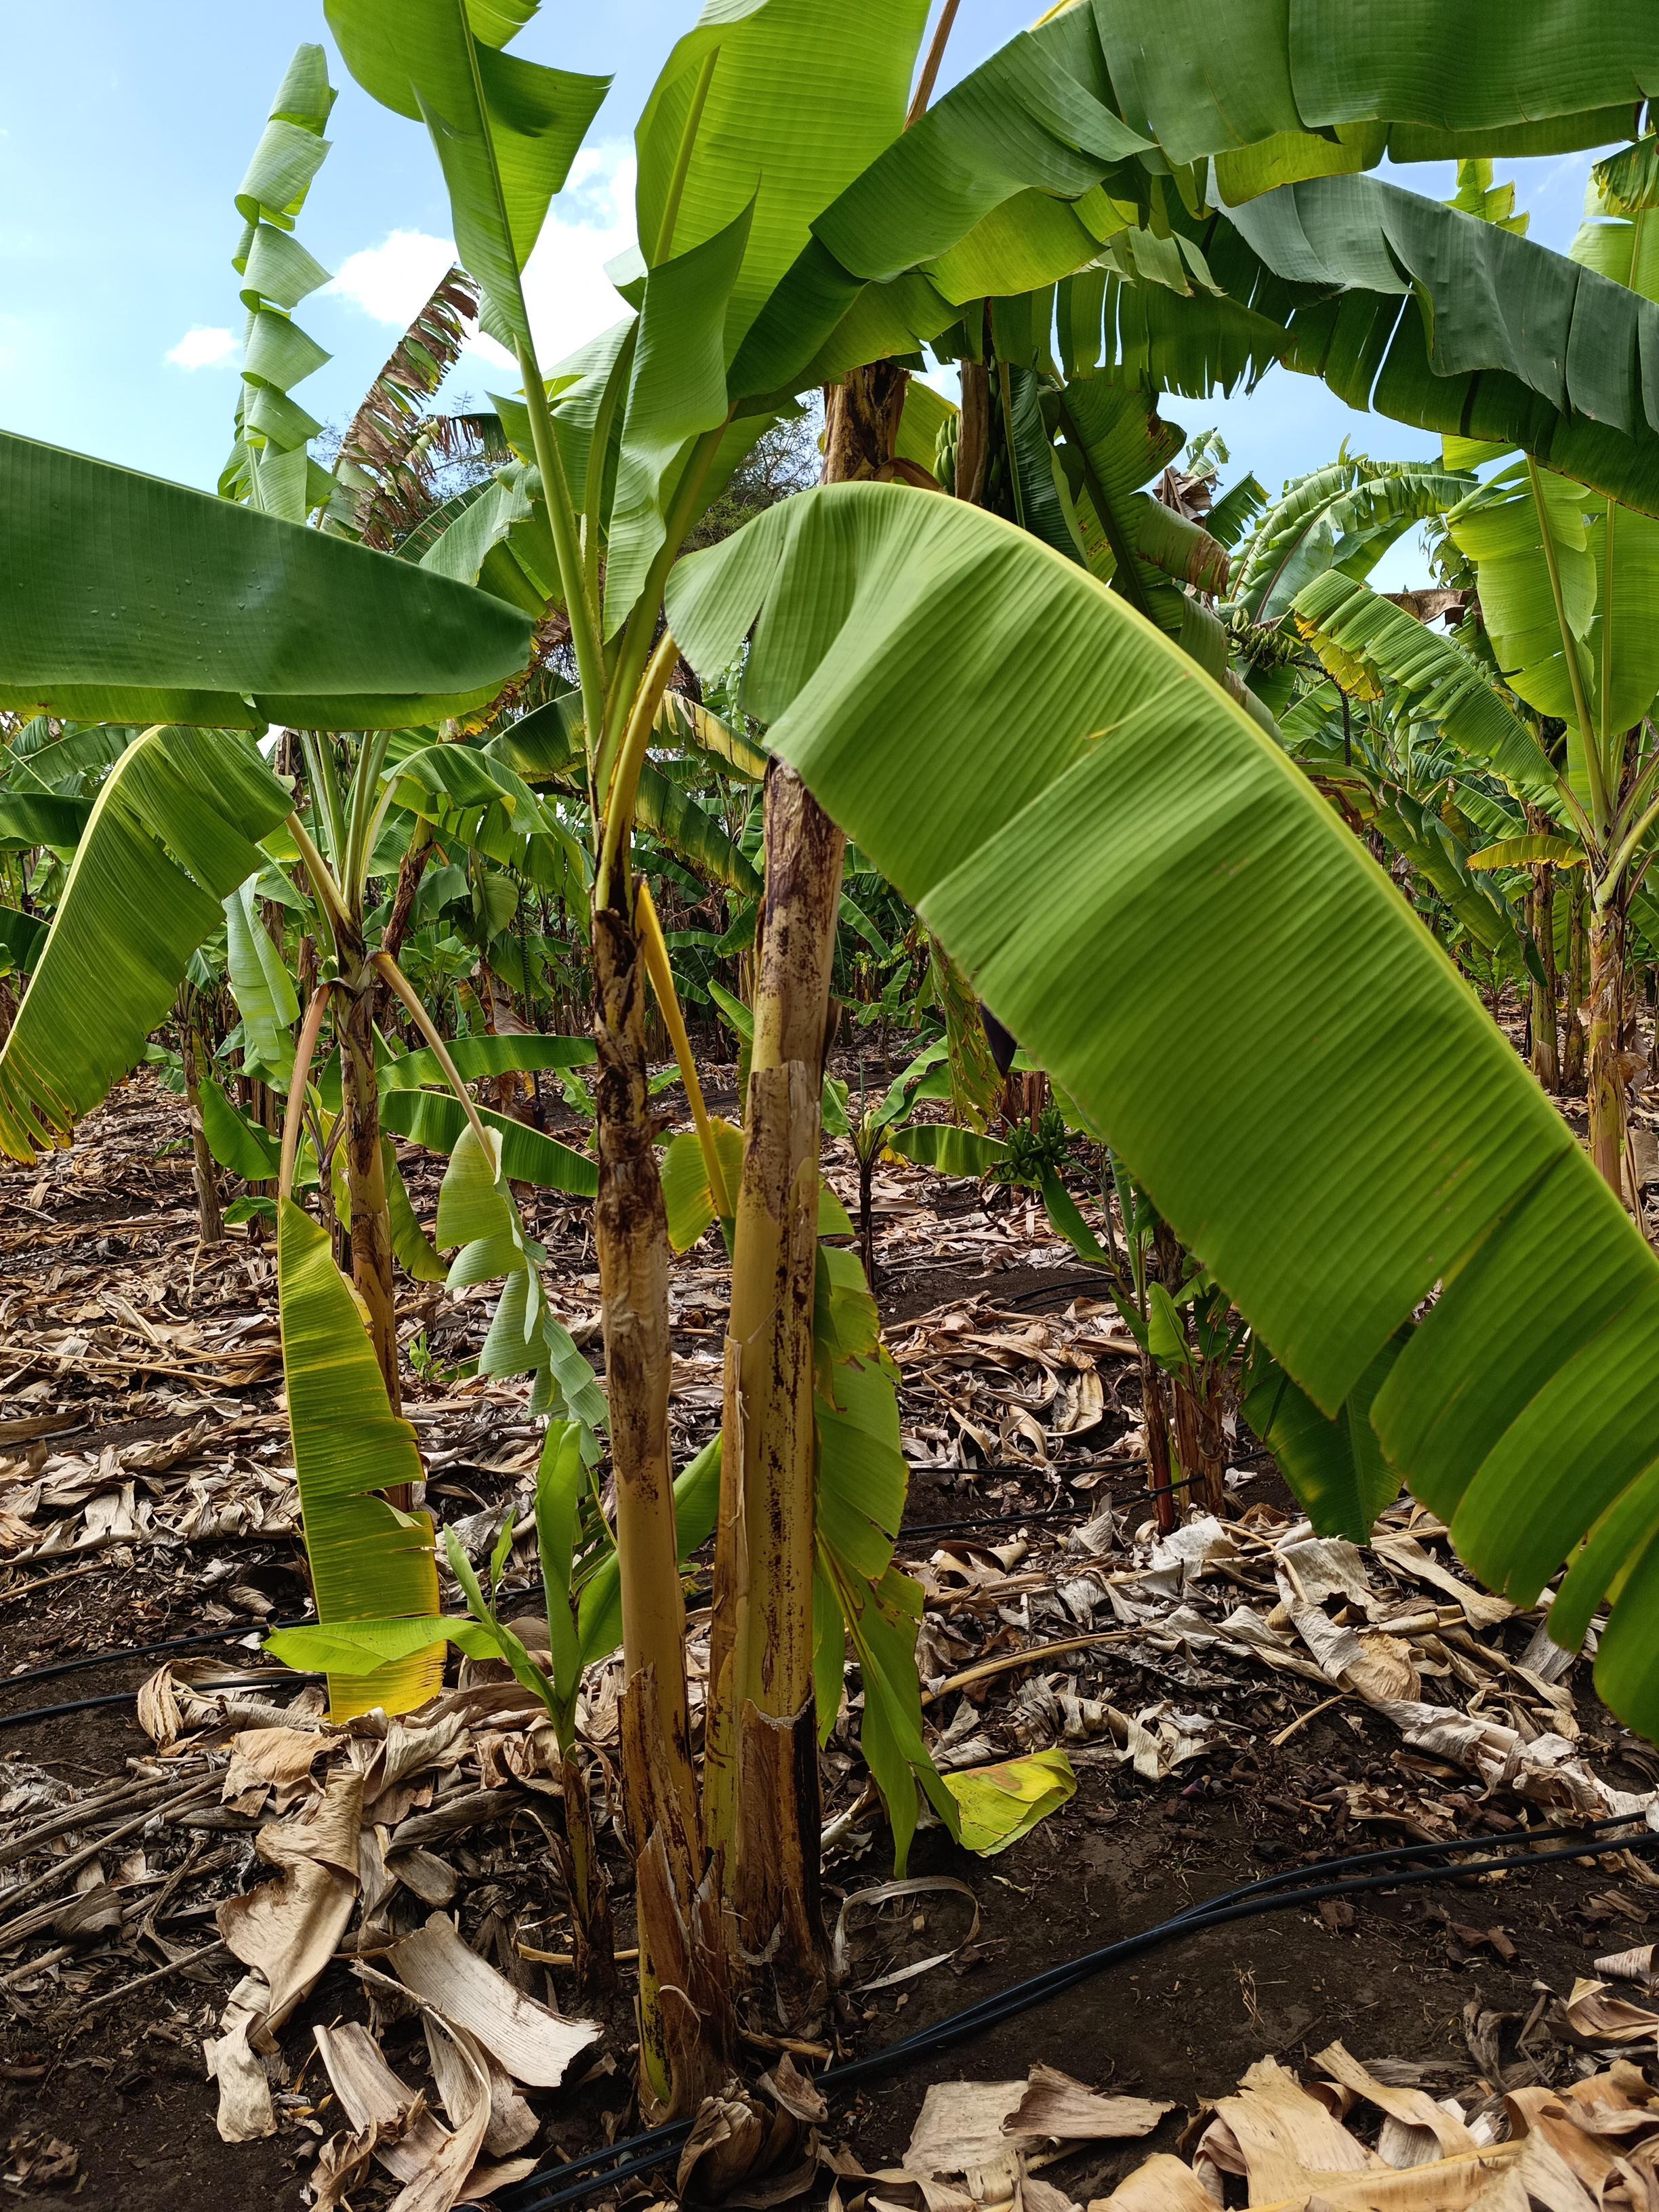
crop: banana
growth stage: development fruit
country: Tanzania
